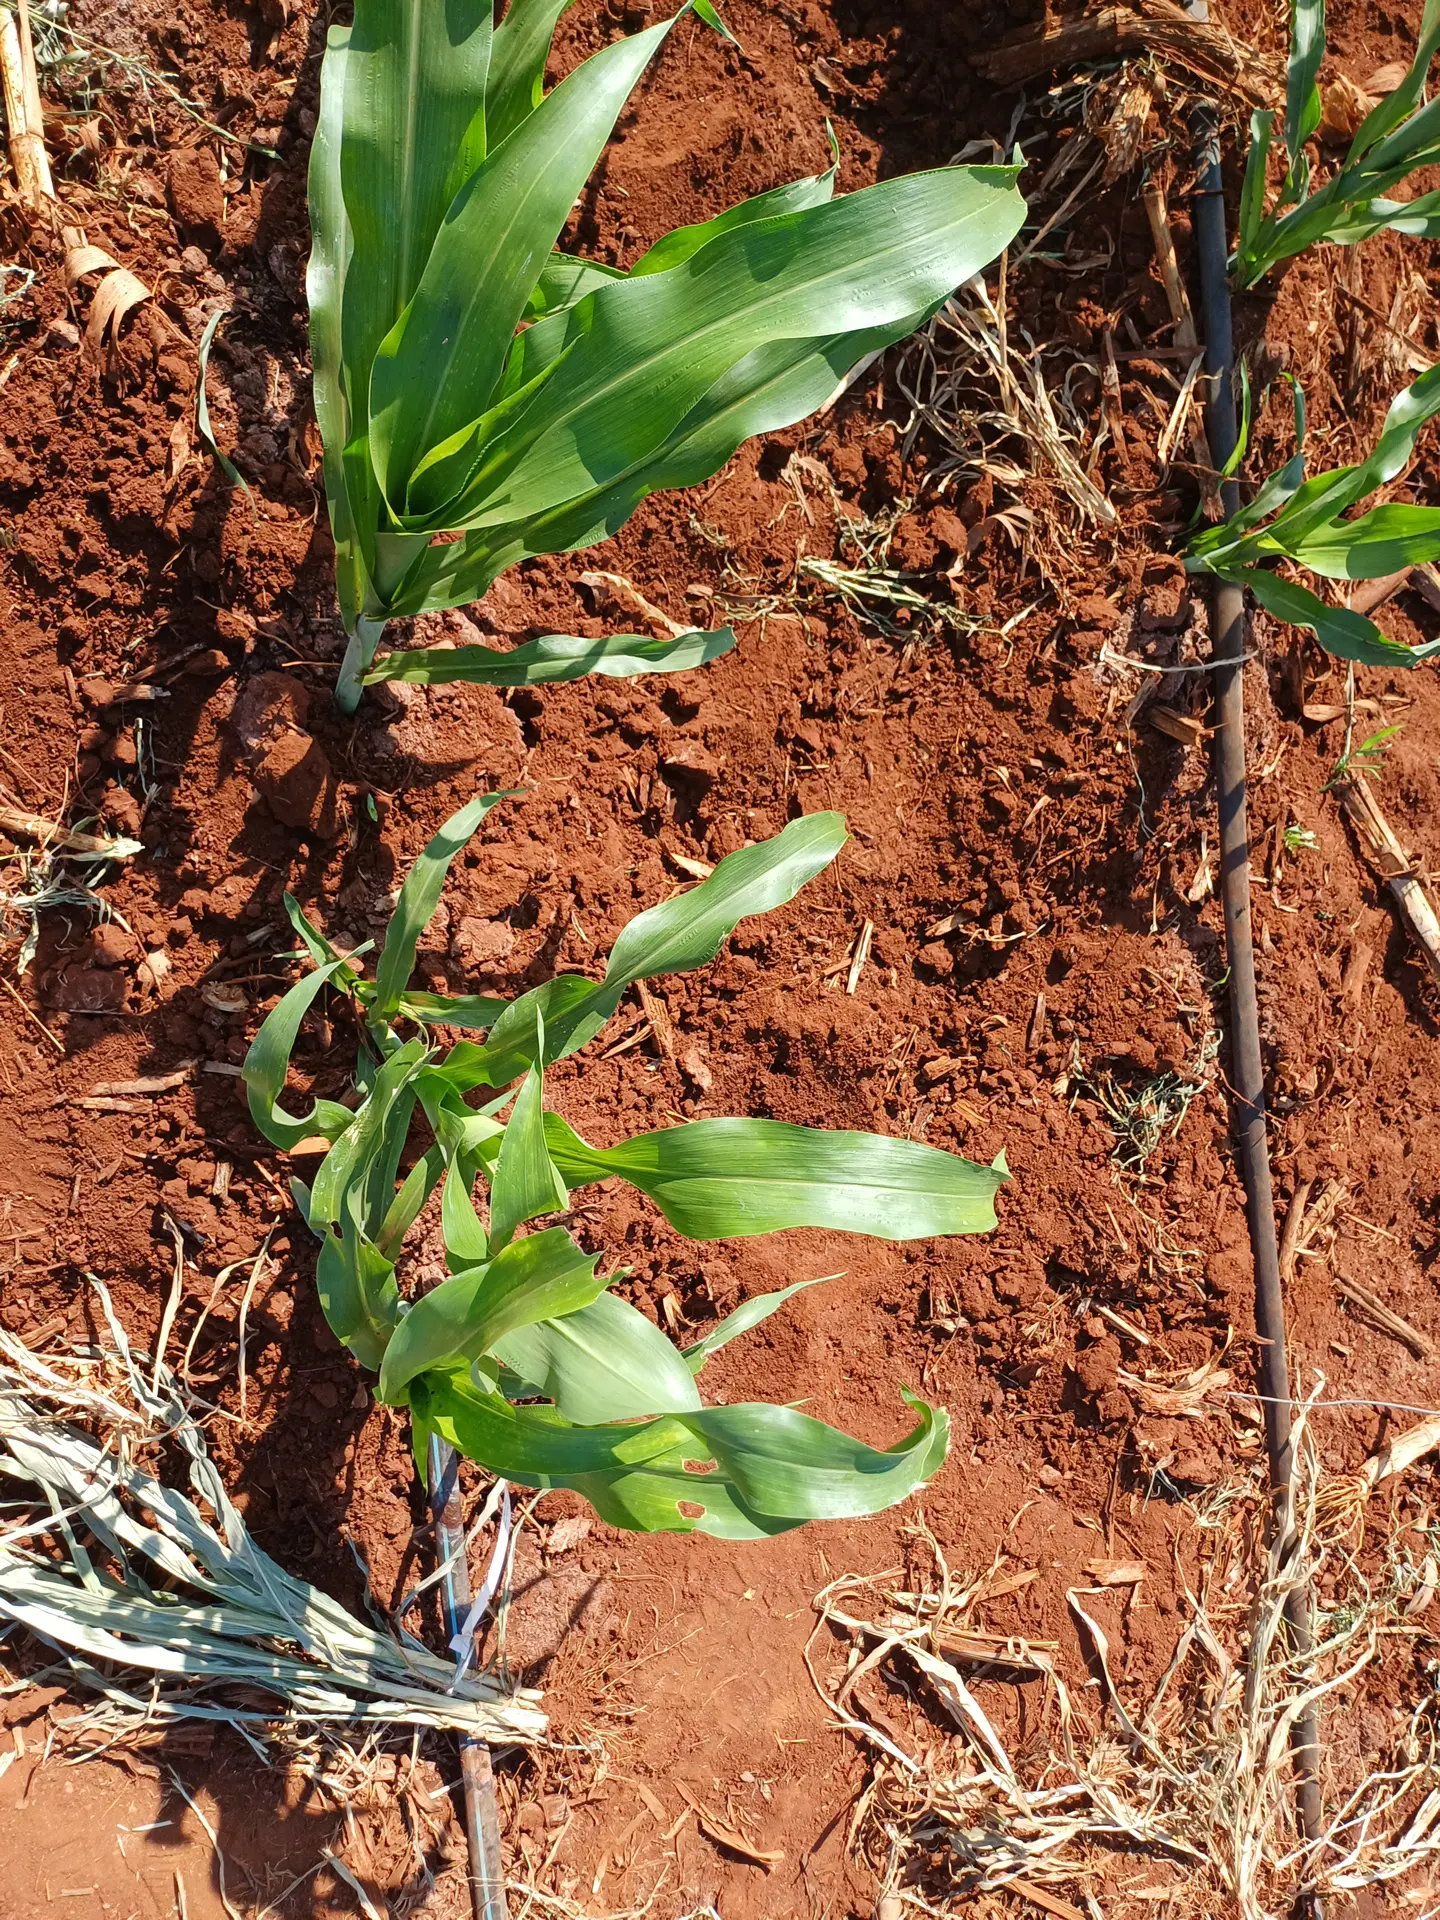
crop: sorghum
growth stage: vegetative
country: Kenya
